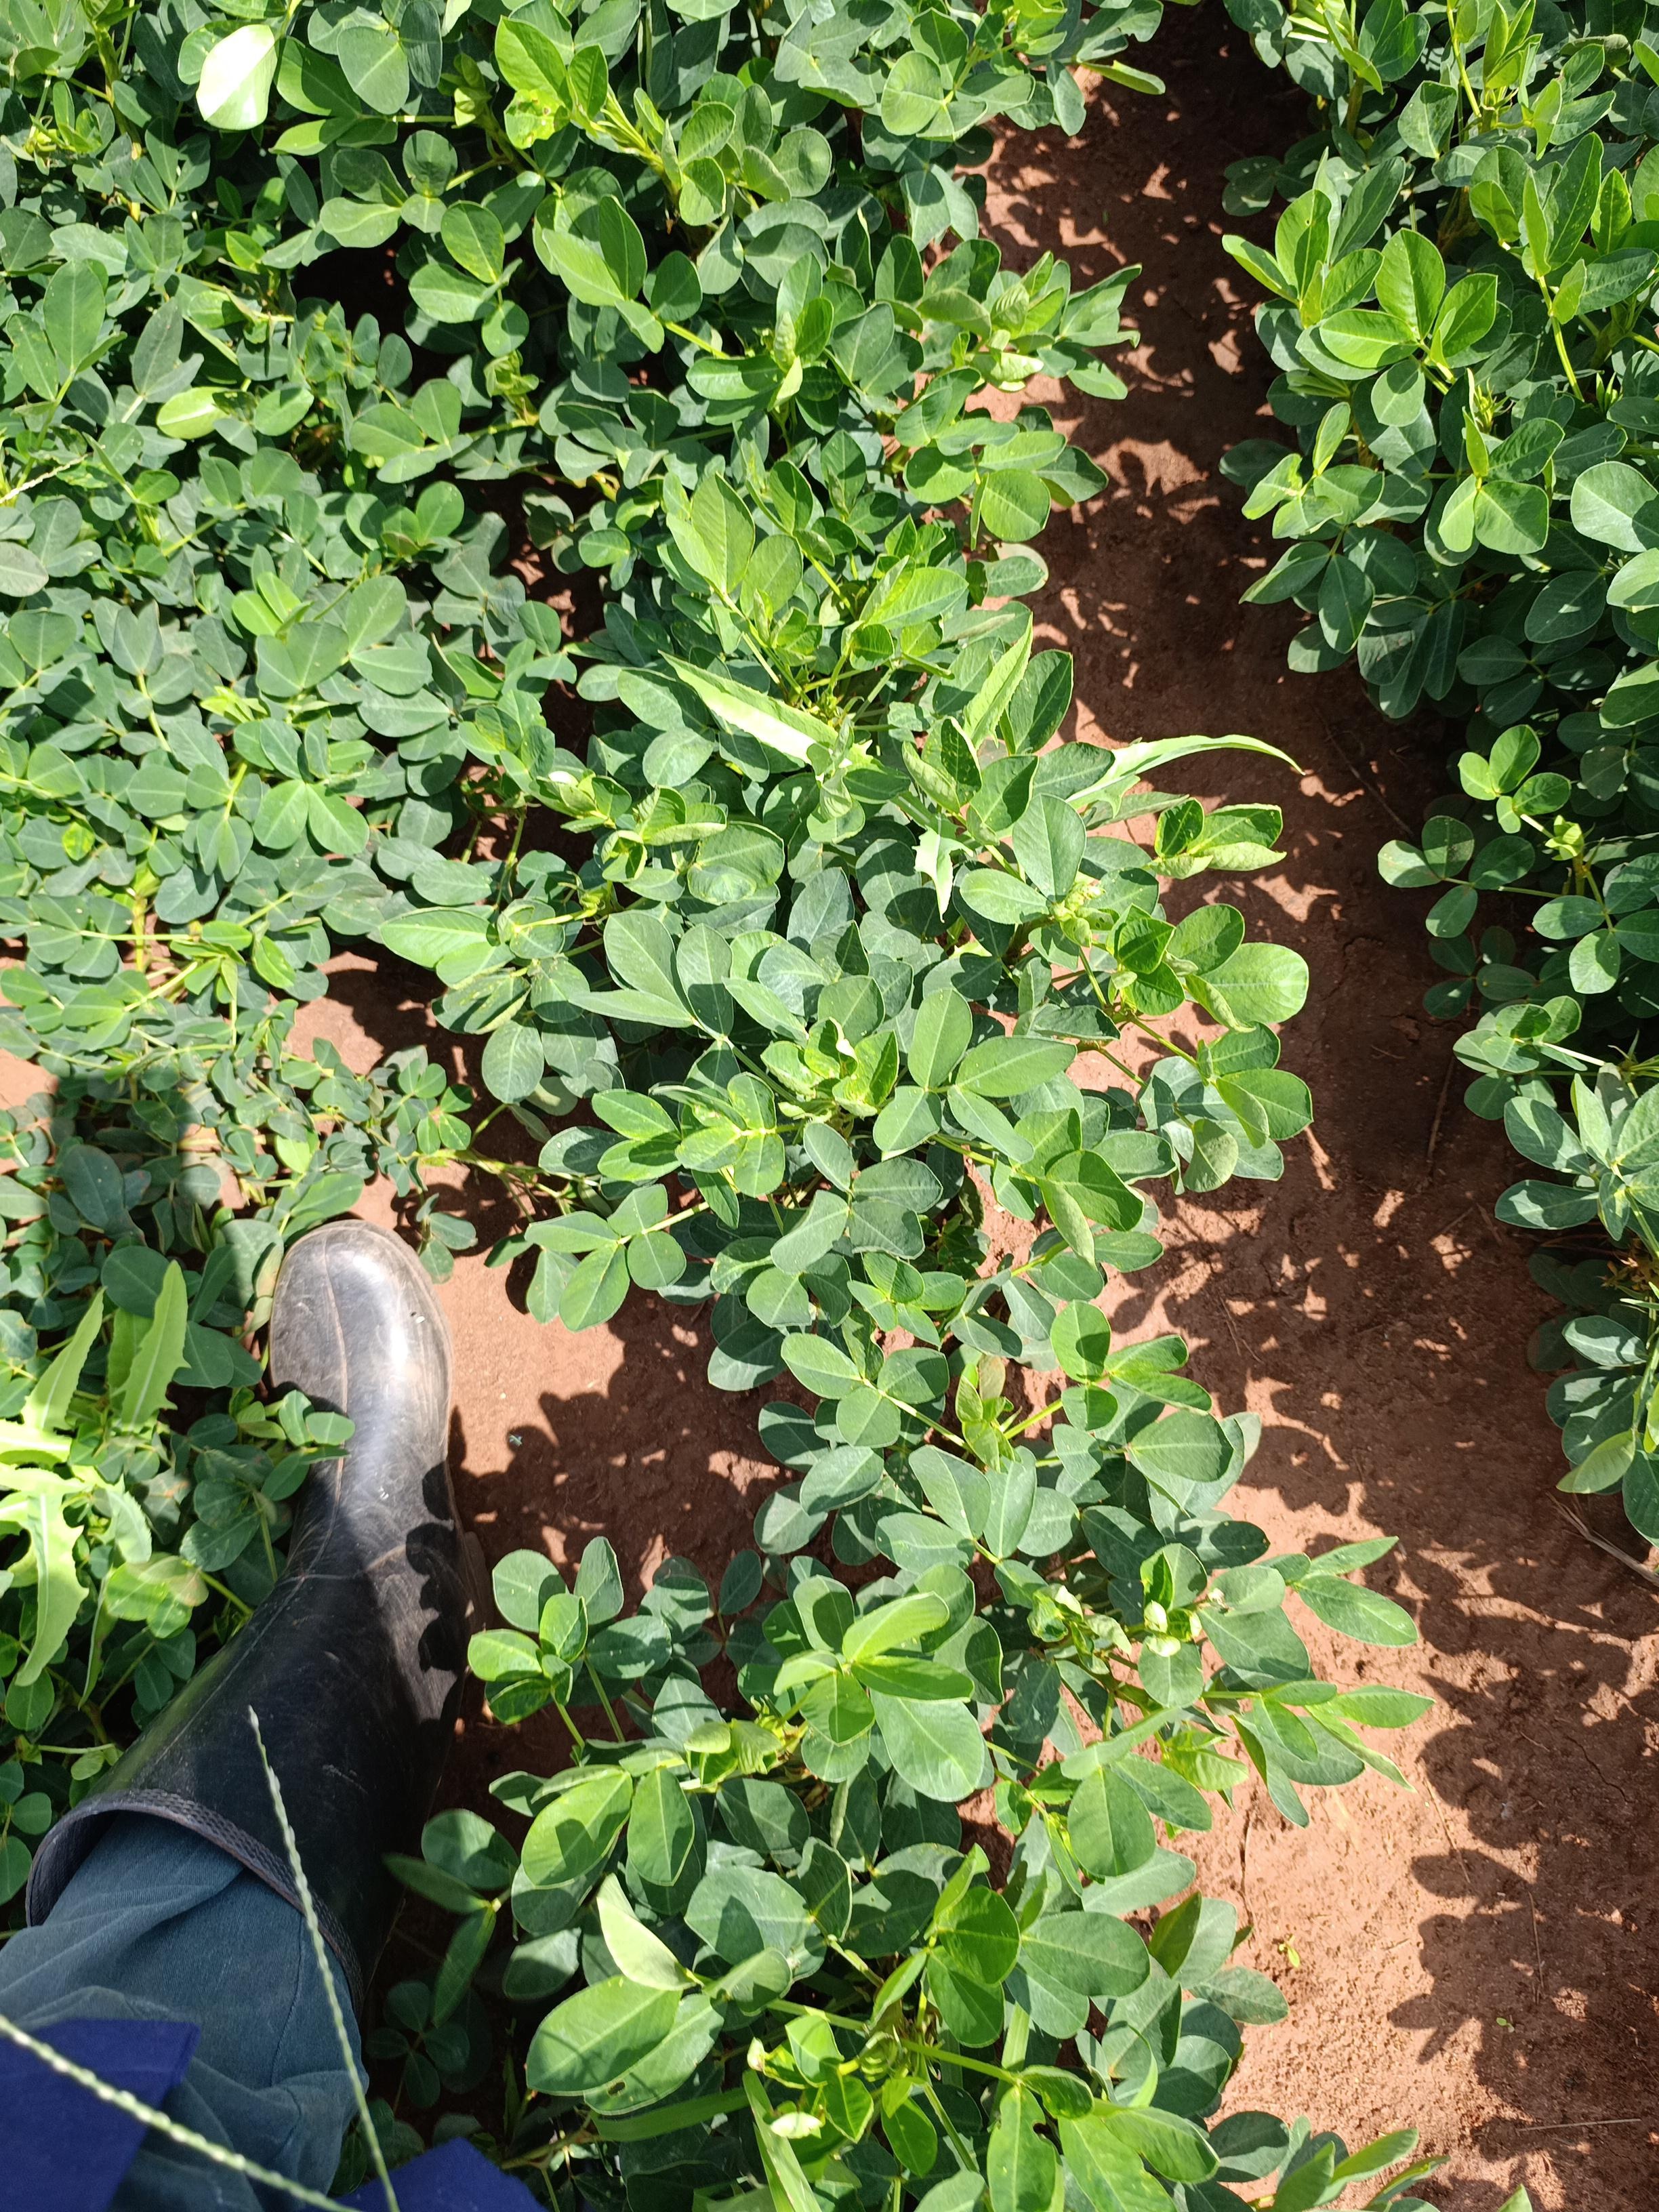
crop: groundnut
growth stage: pegging
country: Kenya
